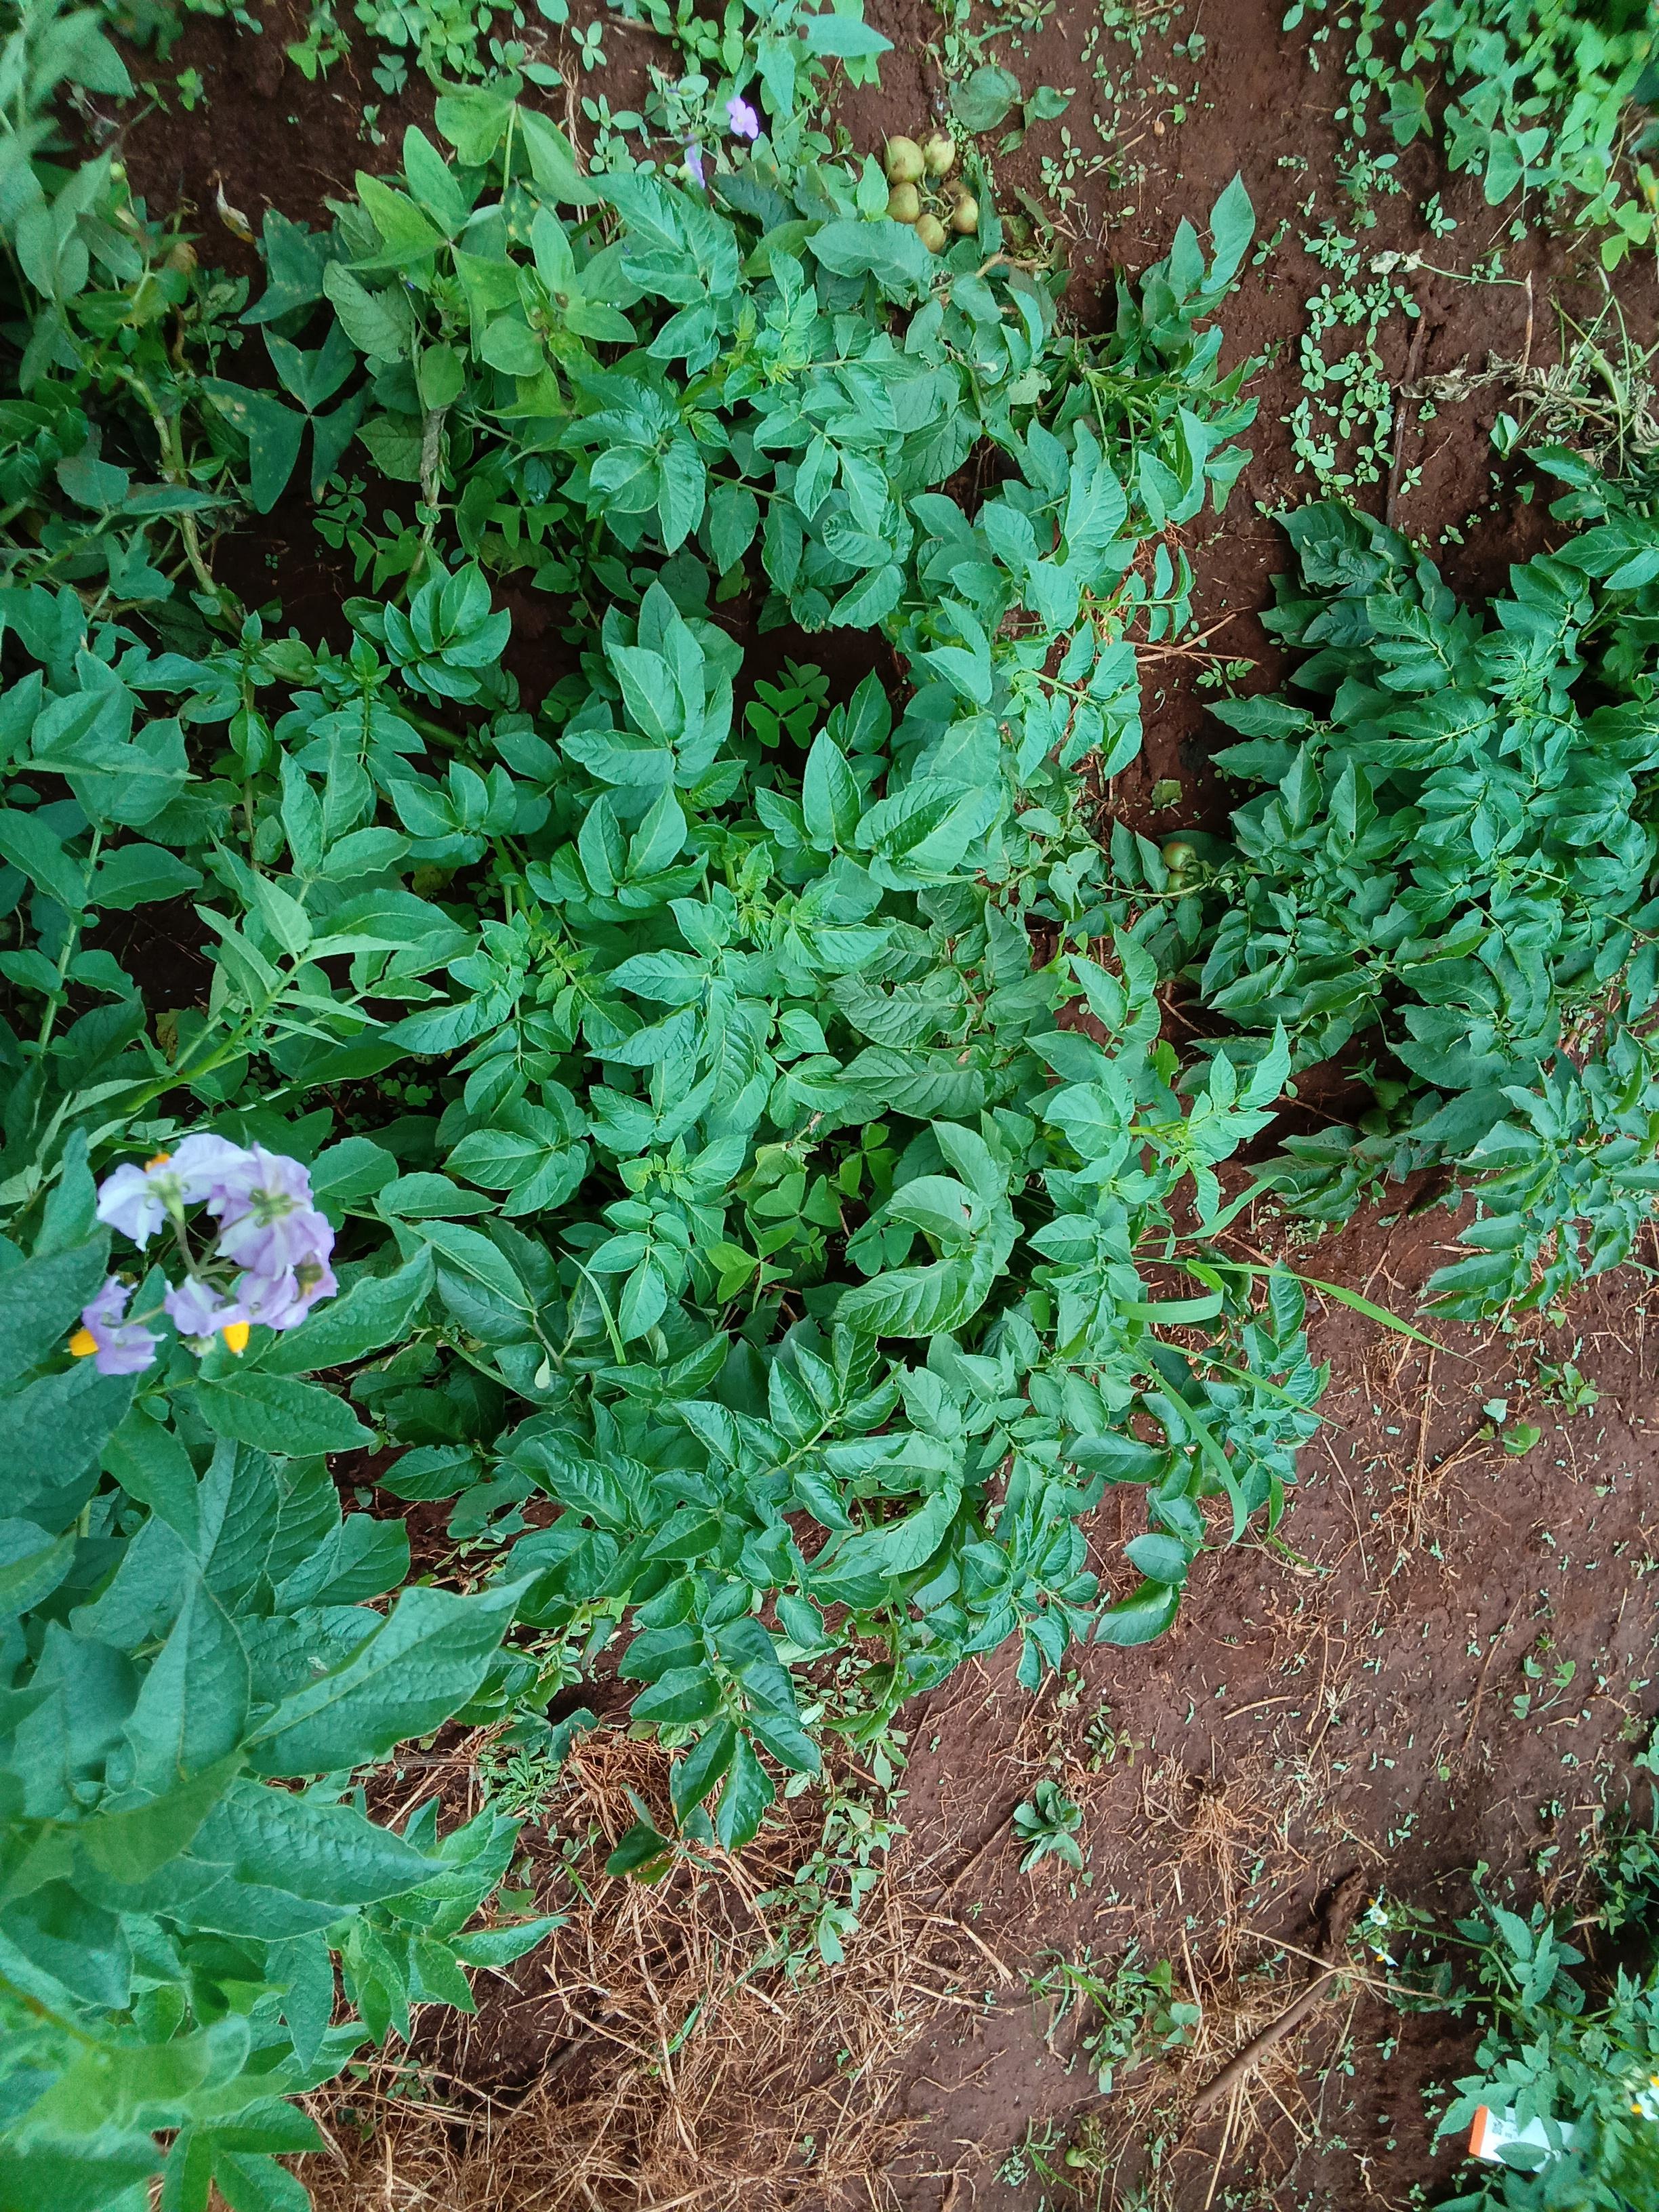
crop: potato
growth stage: flowering
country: Kenya
